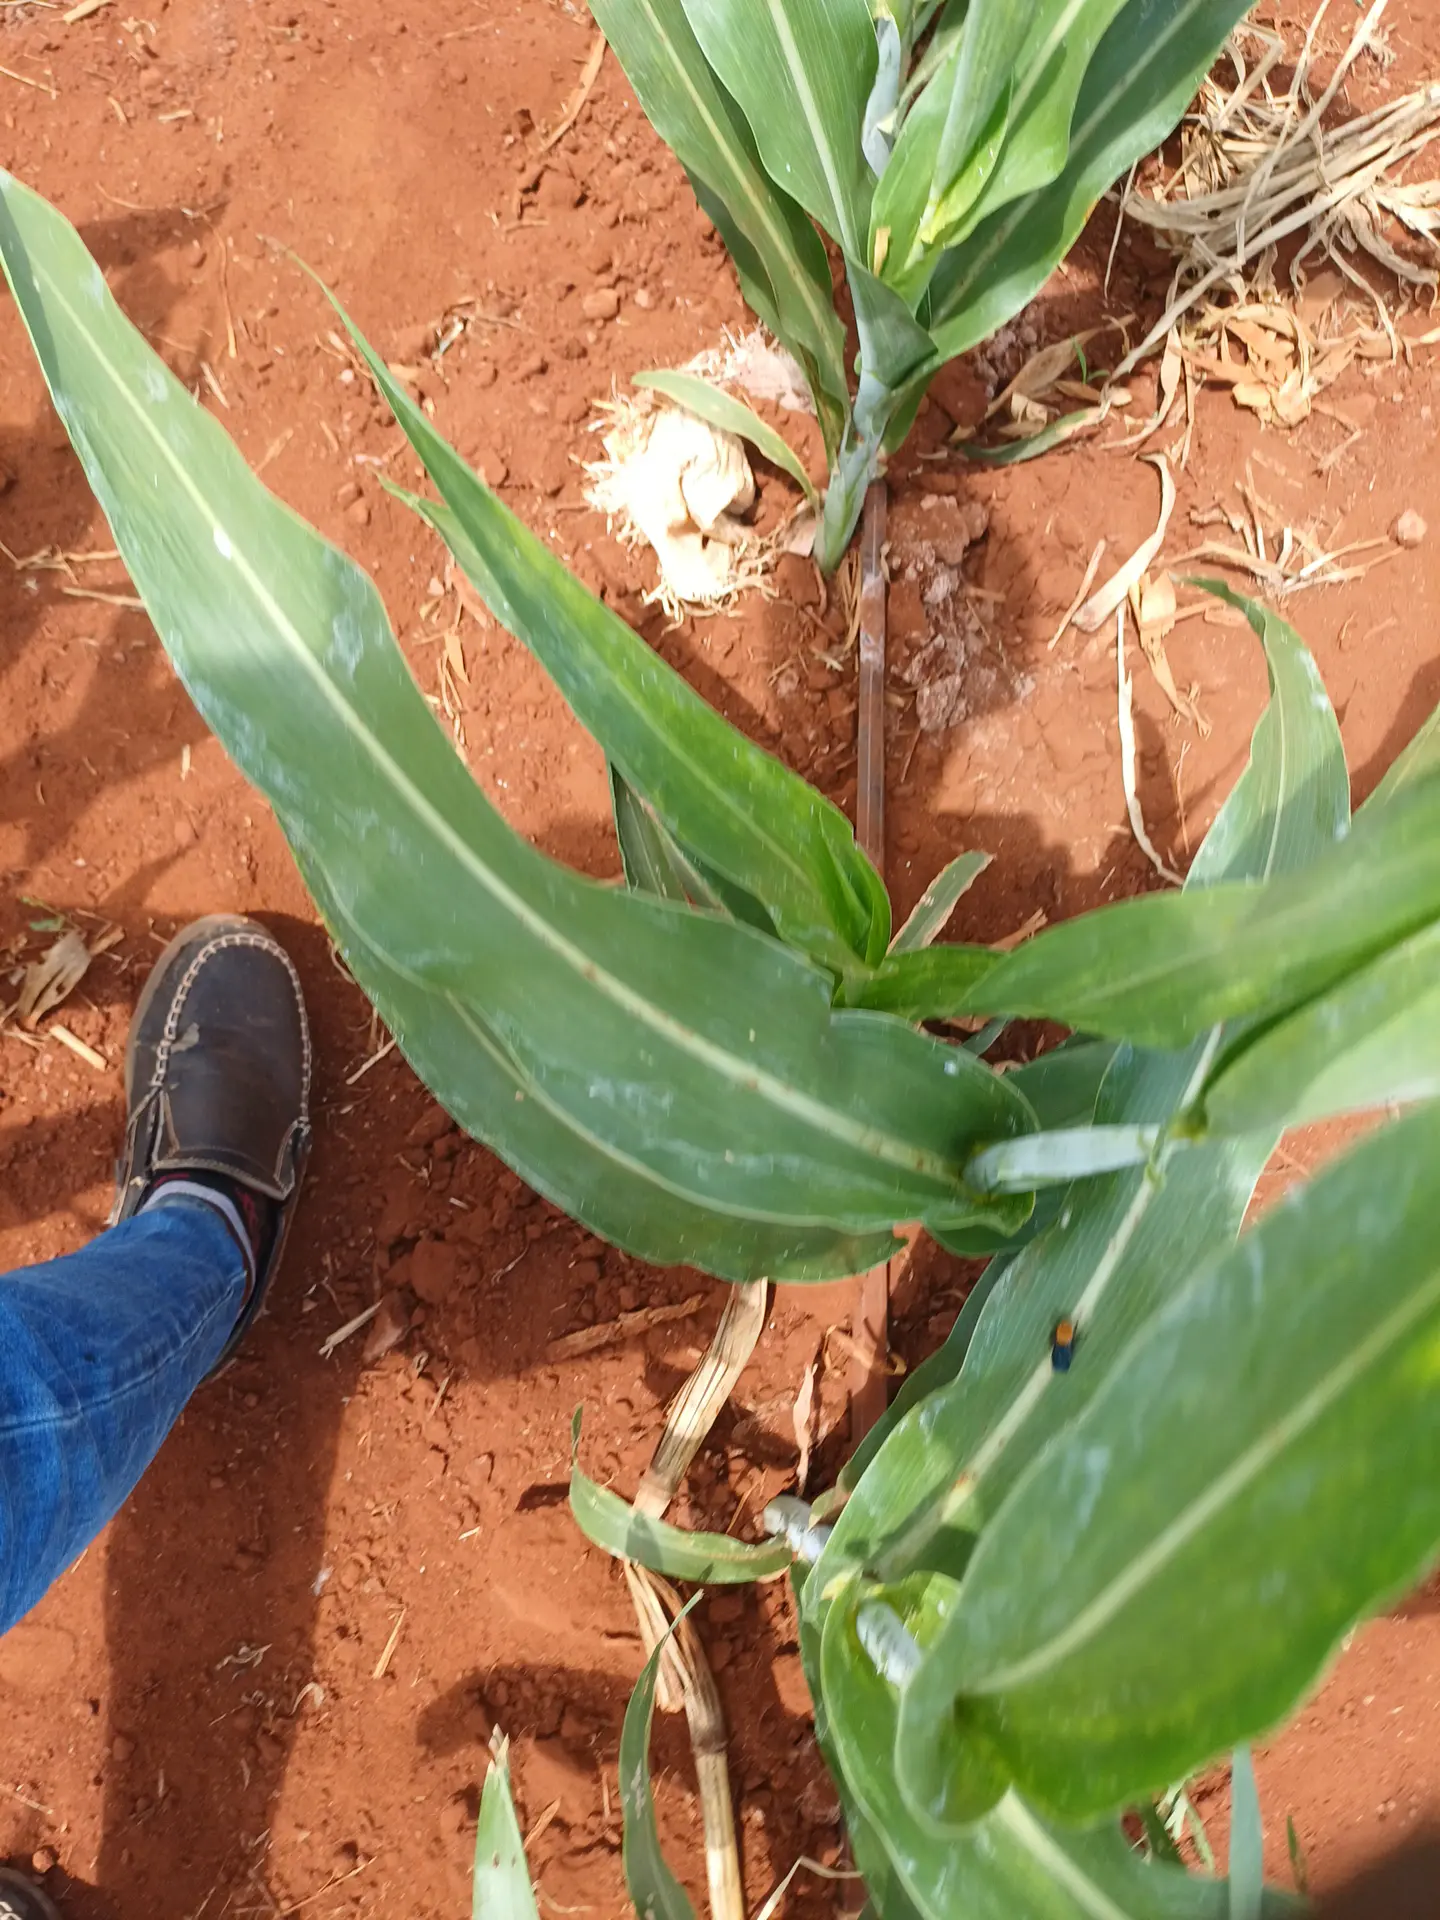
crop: sorghum
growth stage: vegetative
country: Kenya
